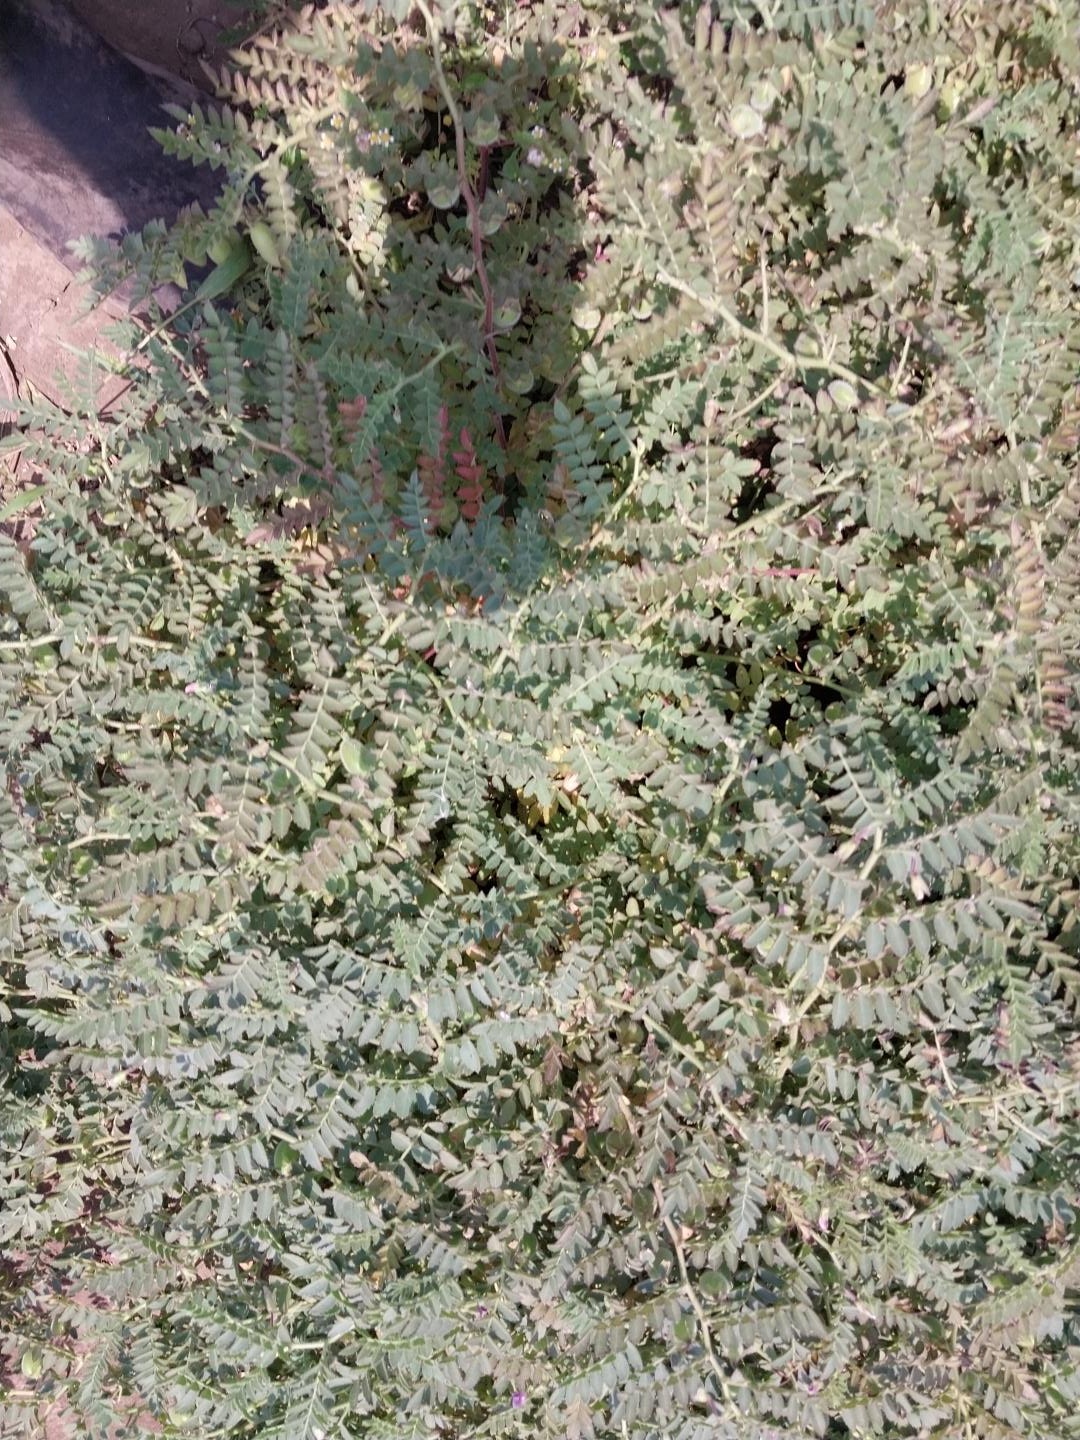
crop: chickpea
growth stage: development pod
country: Tanzania
